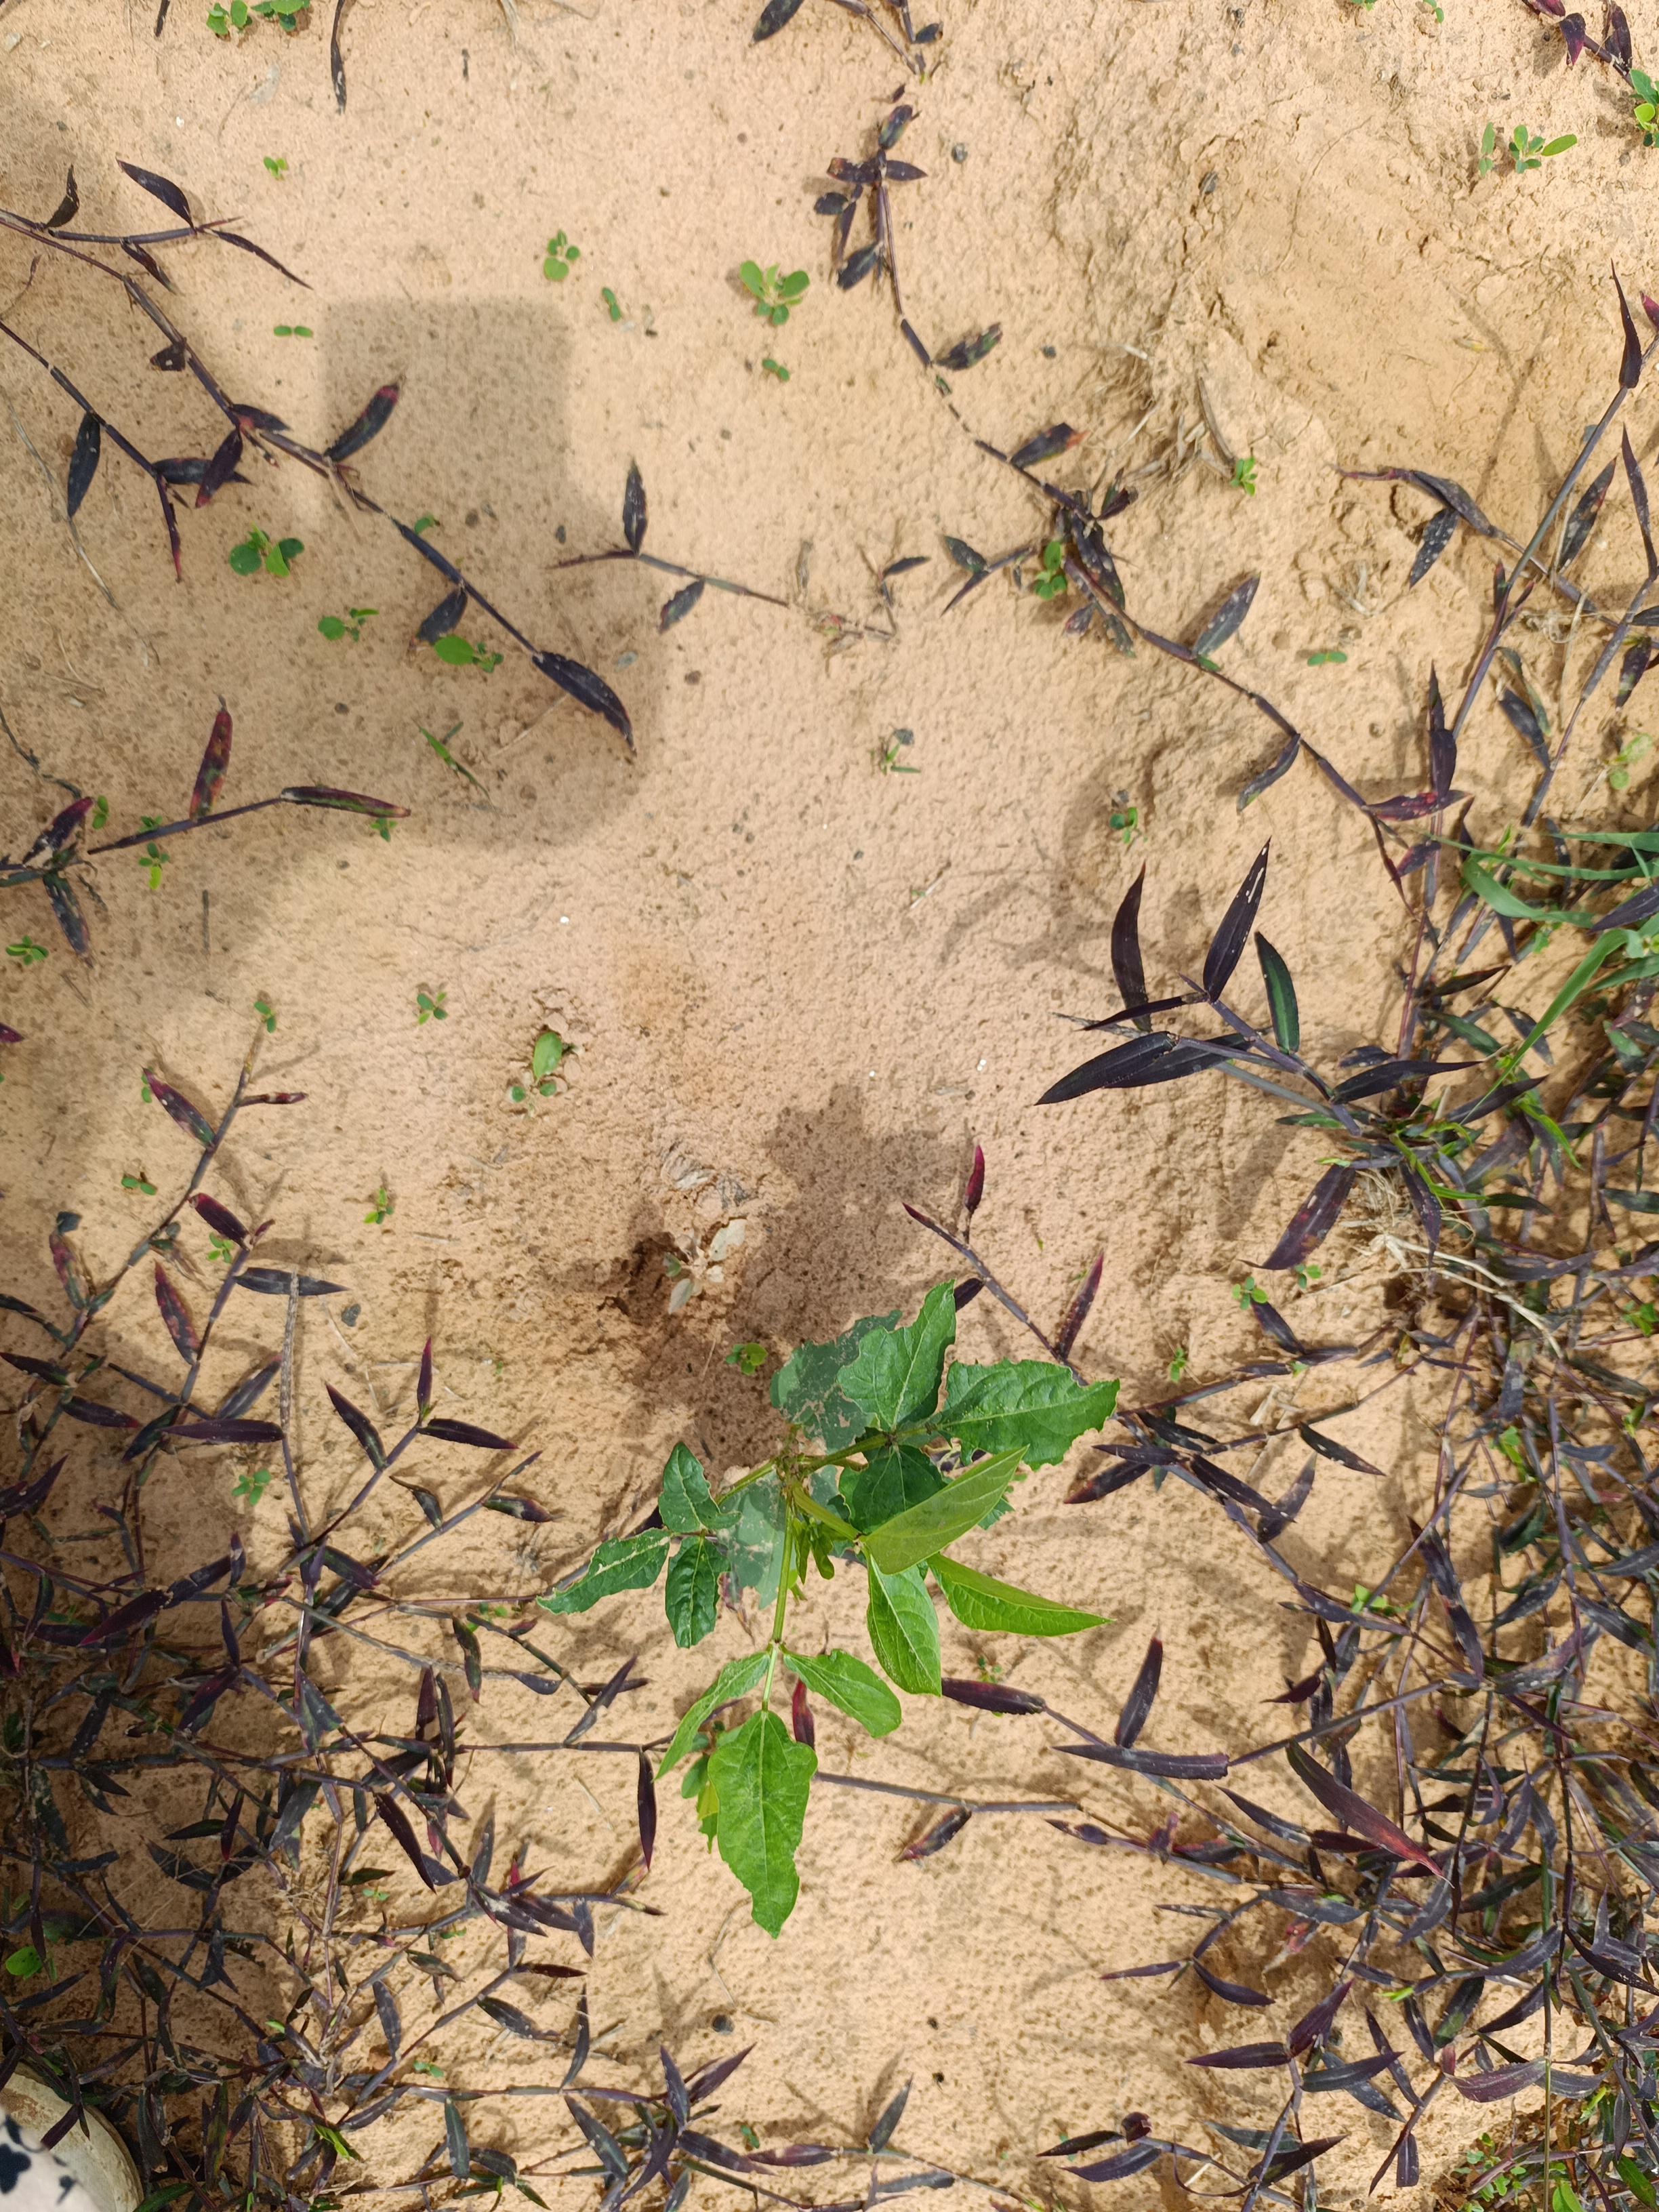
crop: cowpea
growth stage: emergence
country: Nigeria
